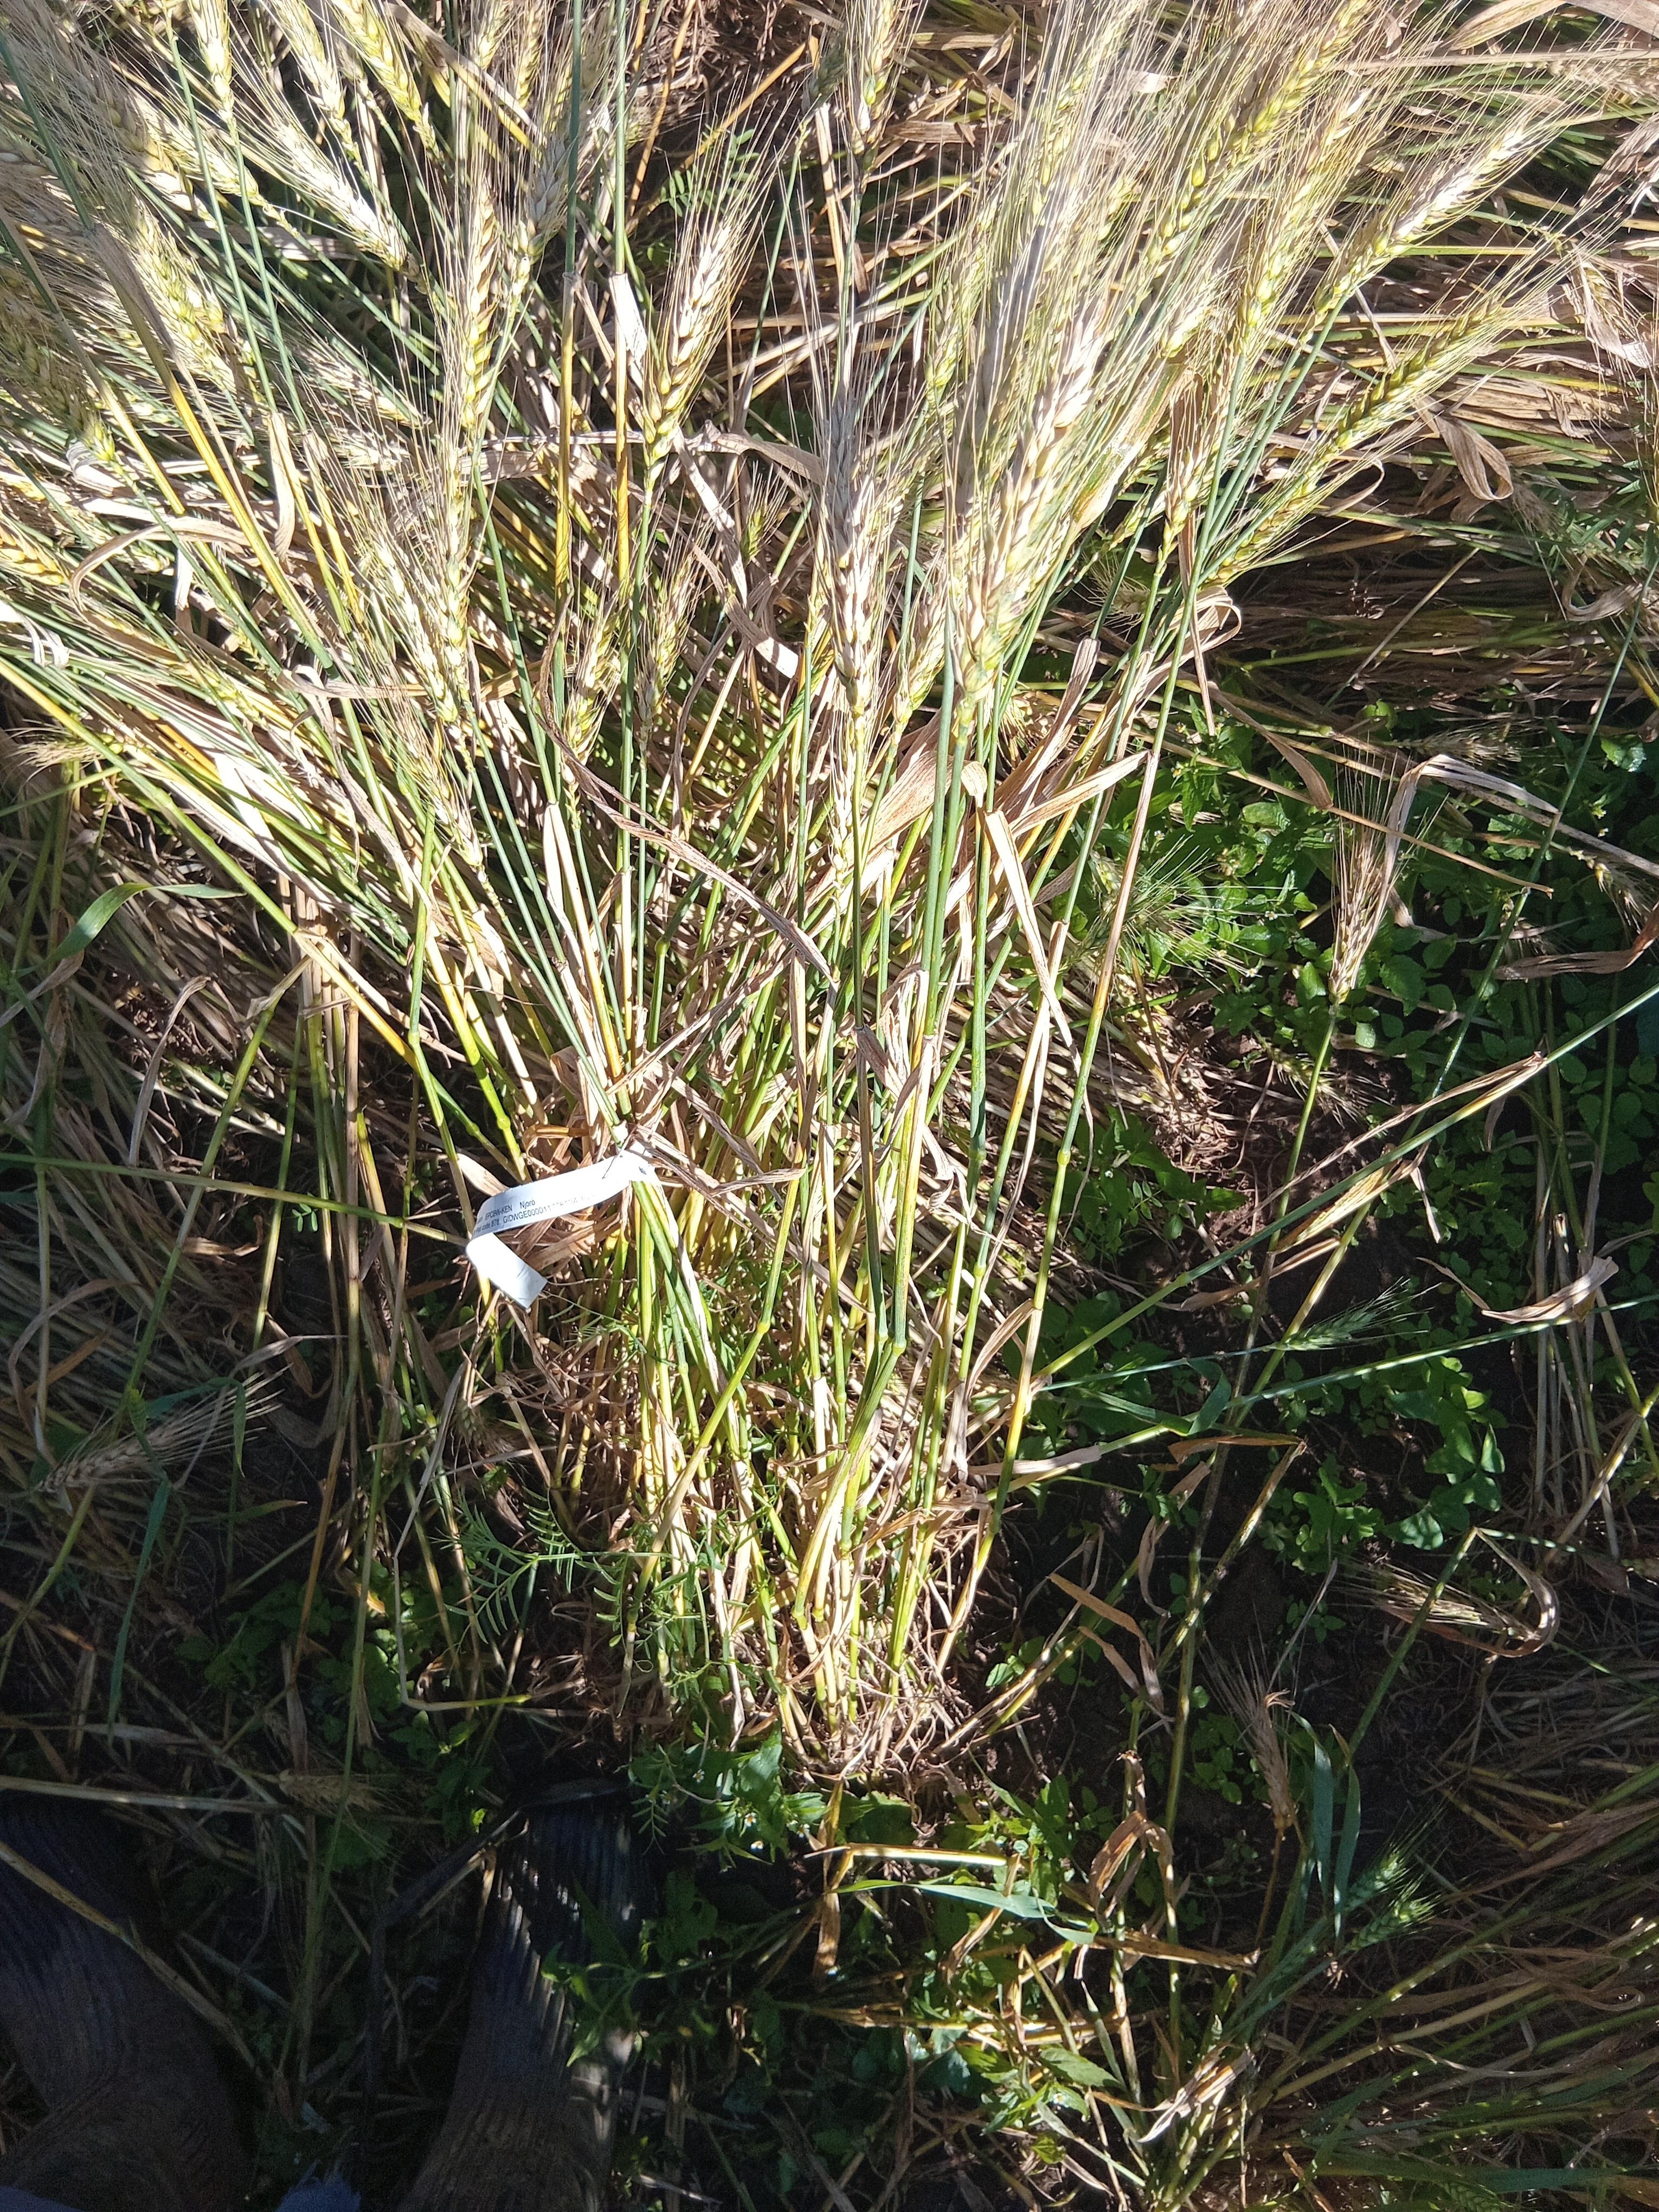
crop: wheat
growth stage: maturity
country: Kenya
